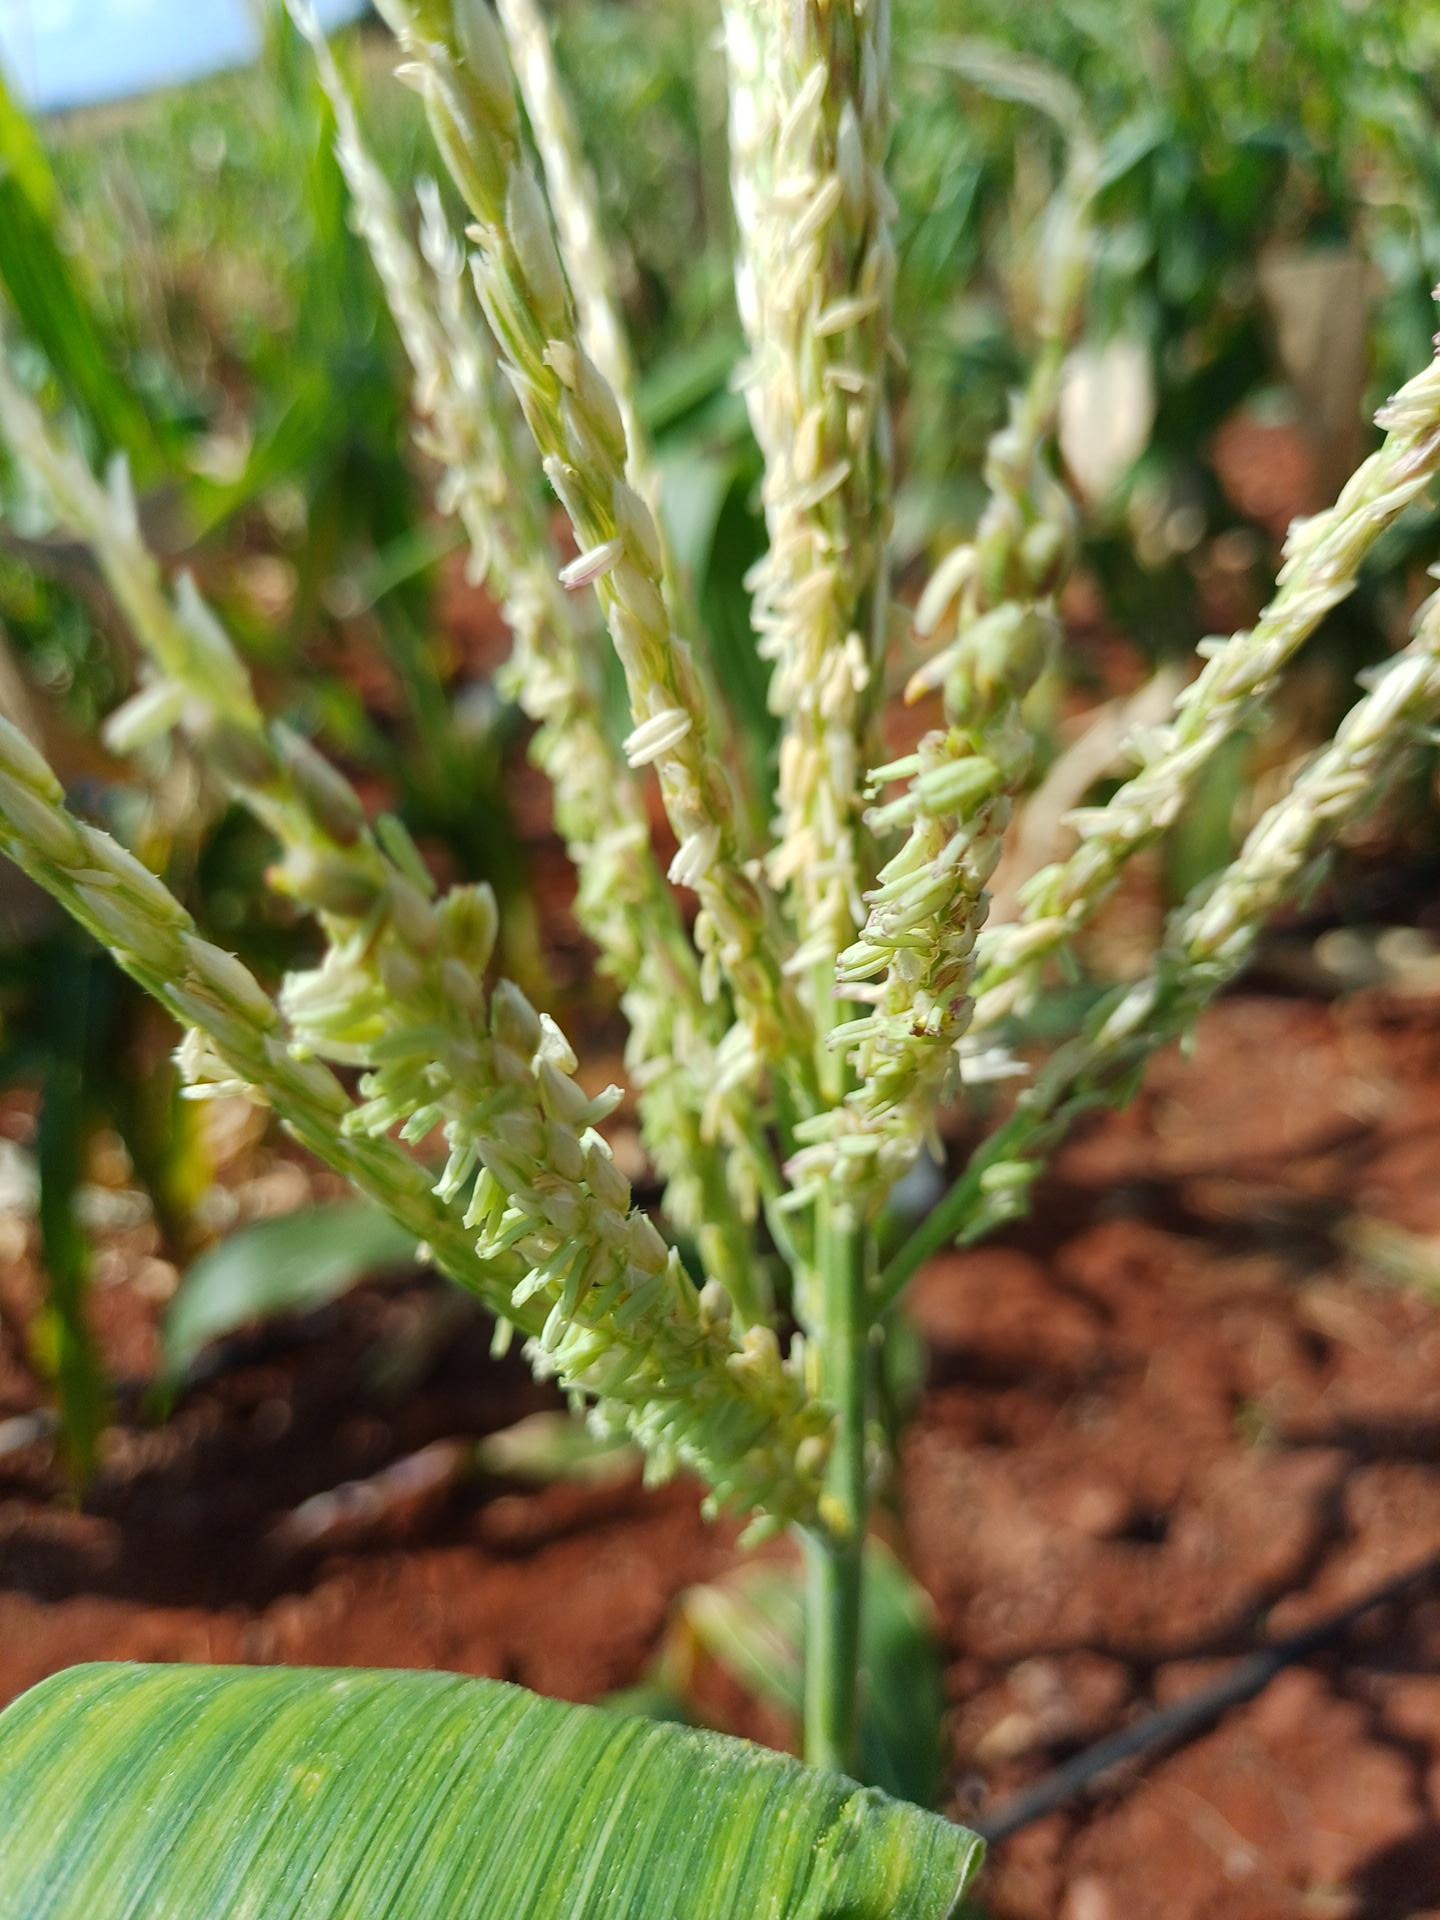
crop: maize
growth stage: flowering
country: Kenya
